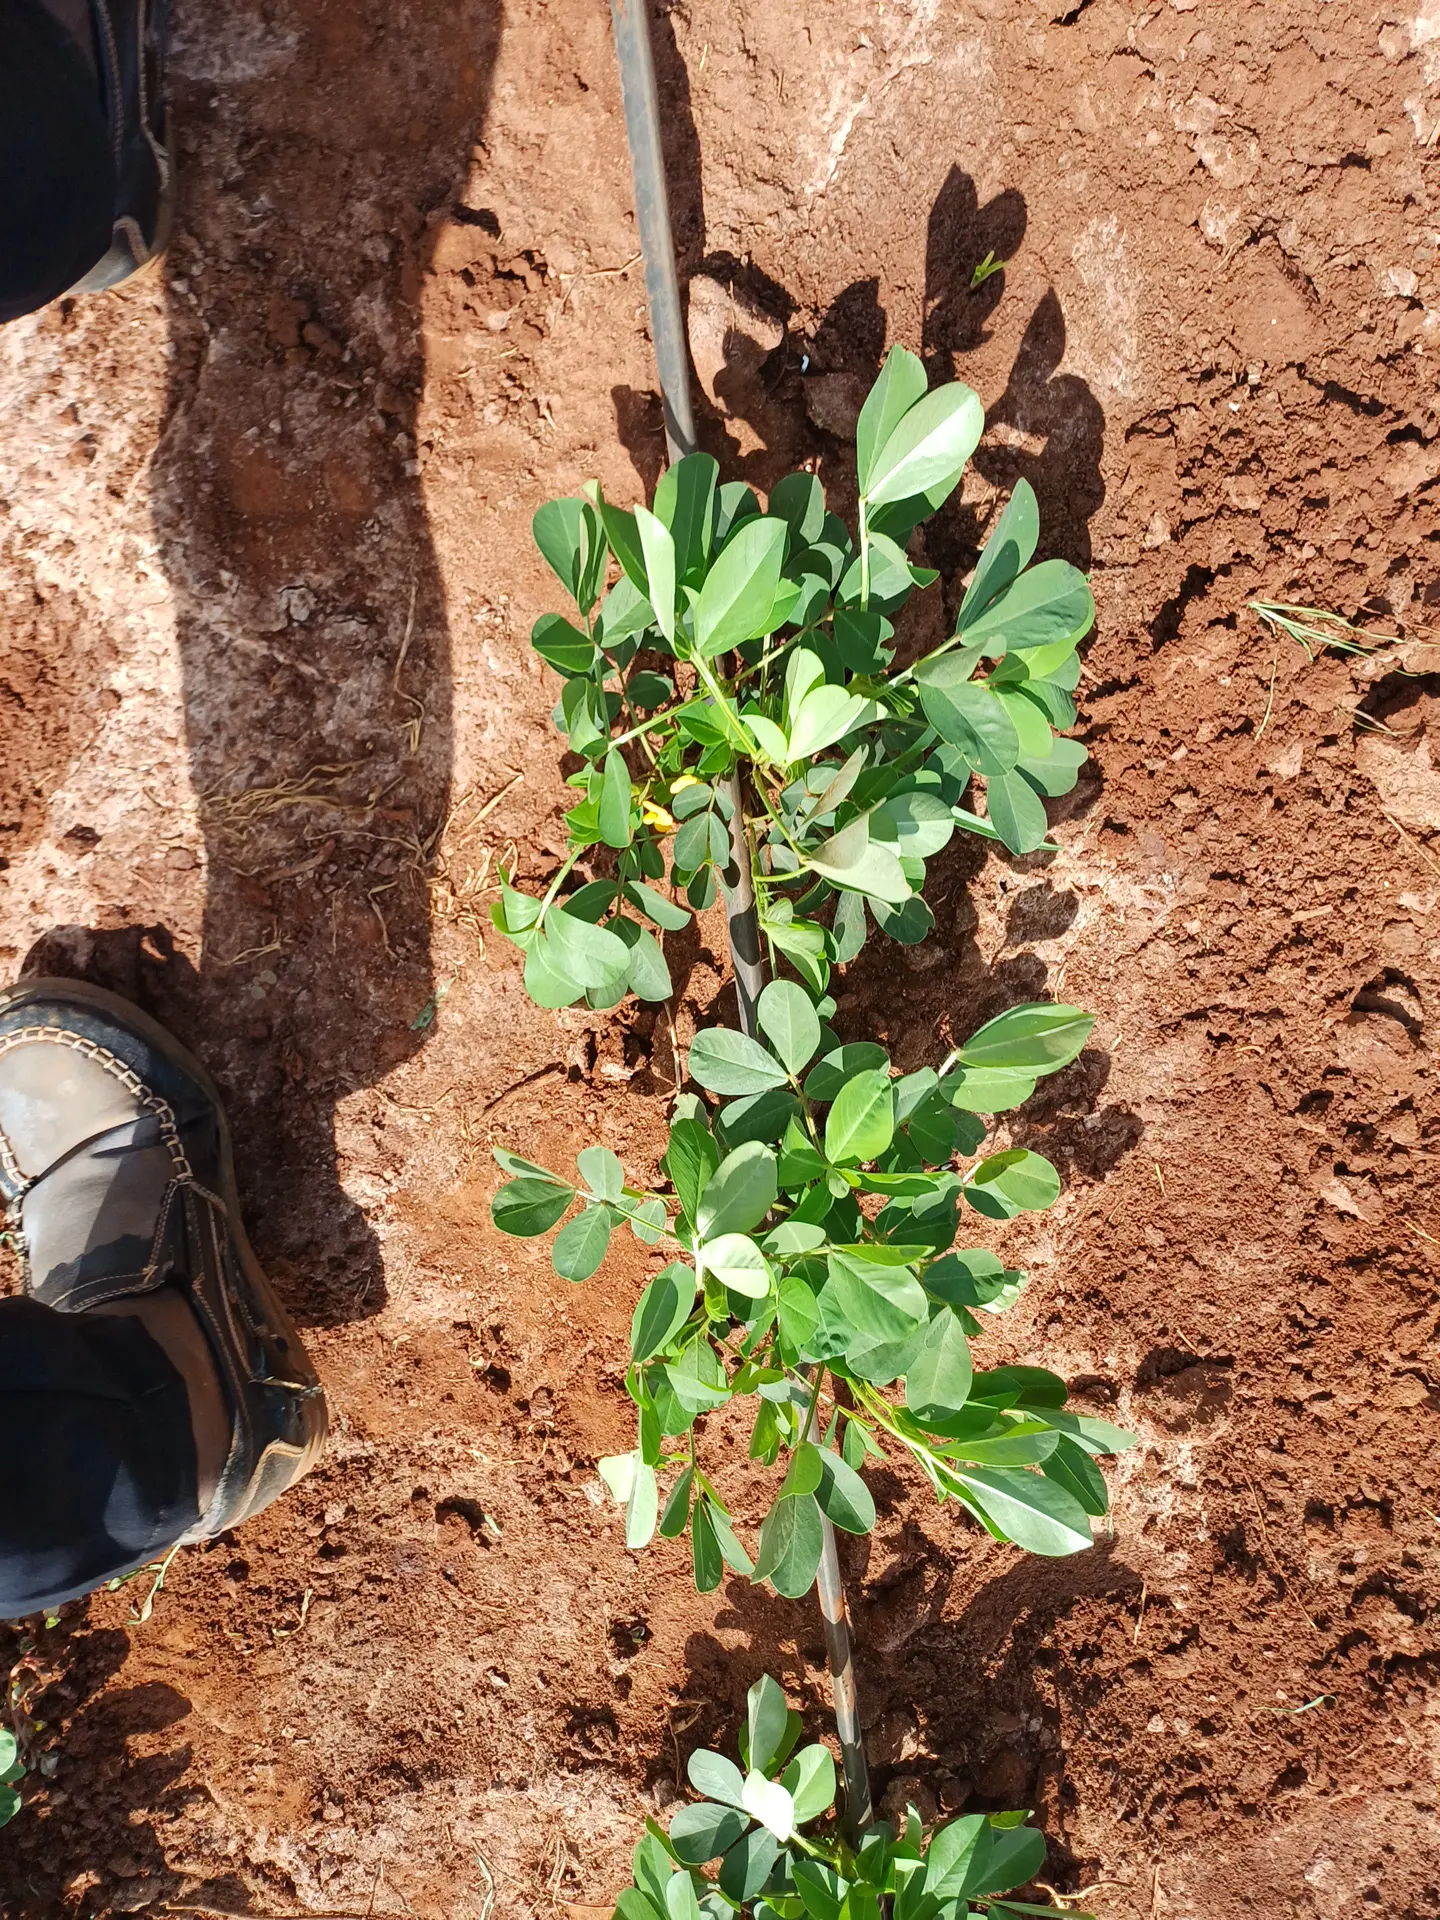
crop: groundnut
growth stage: vegetative
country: Kenya
